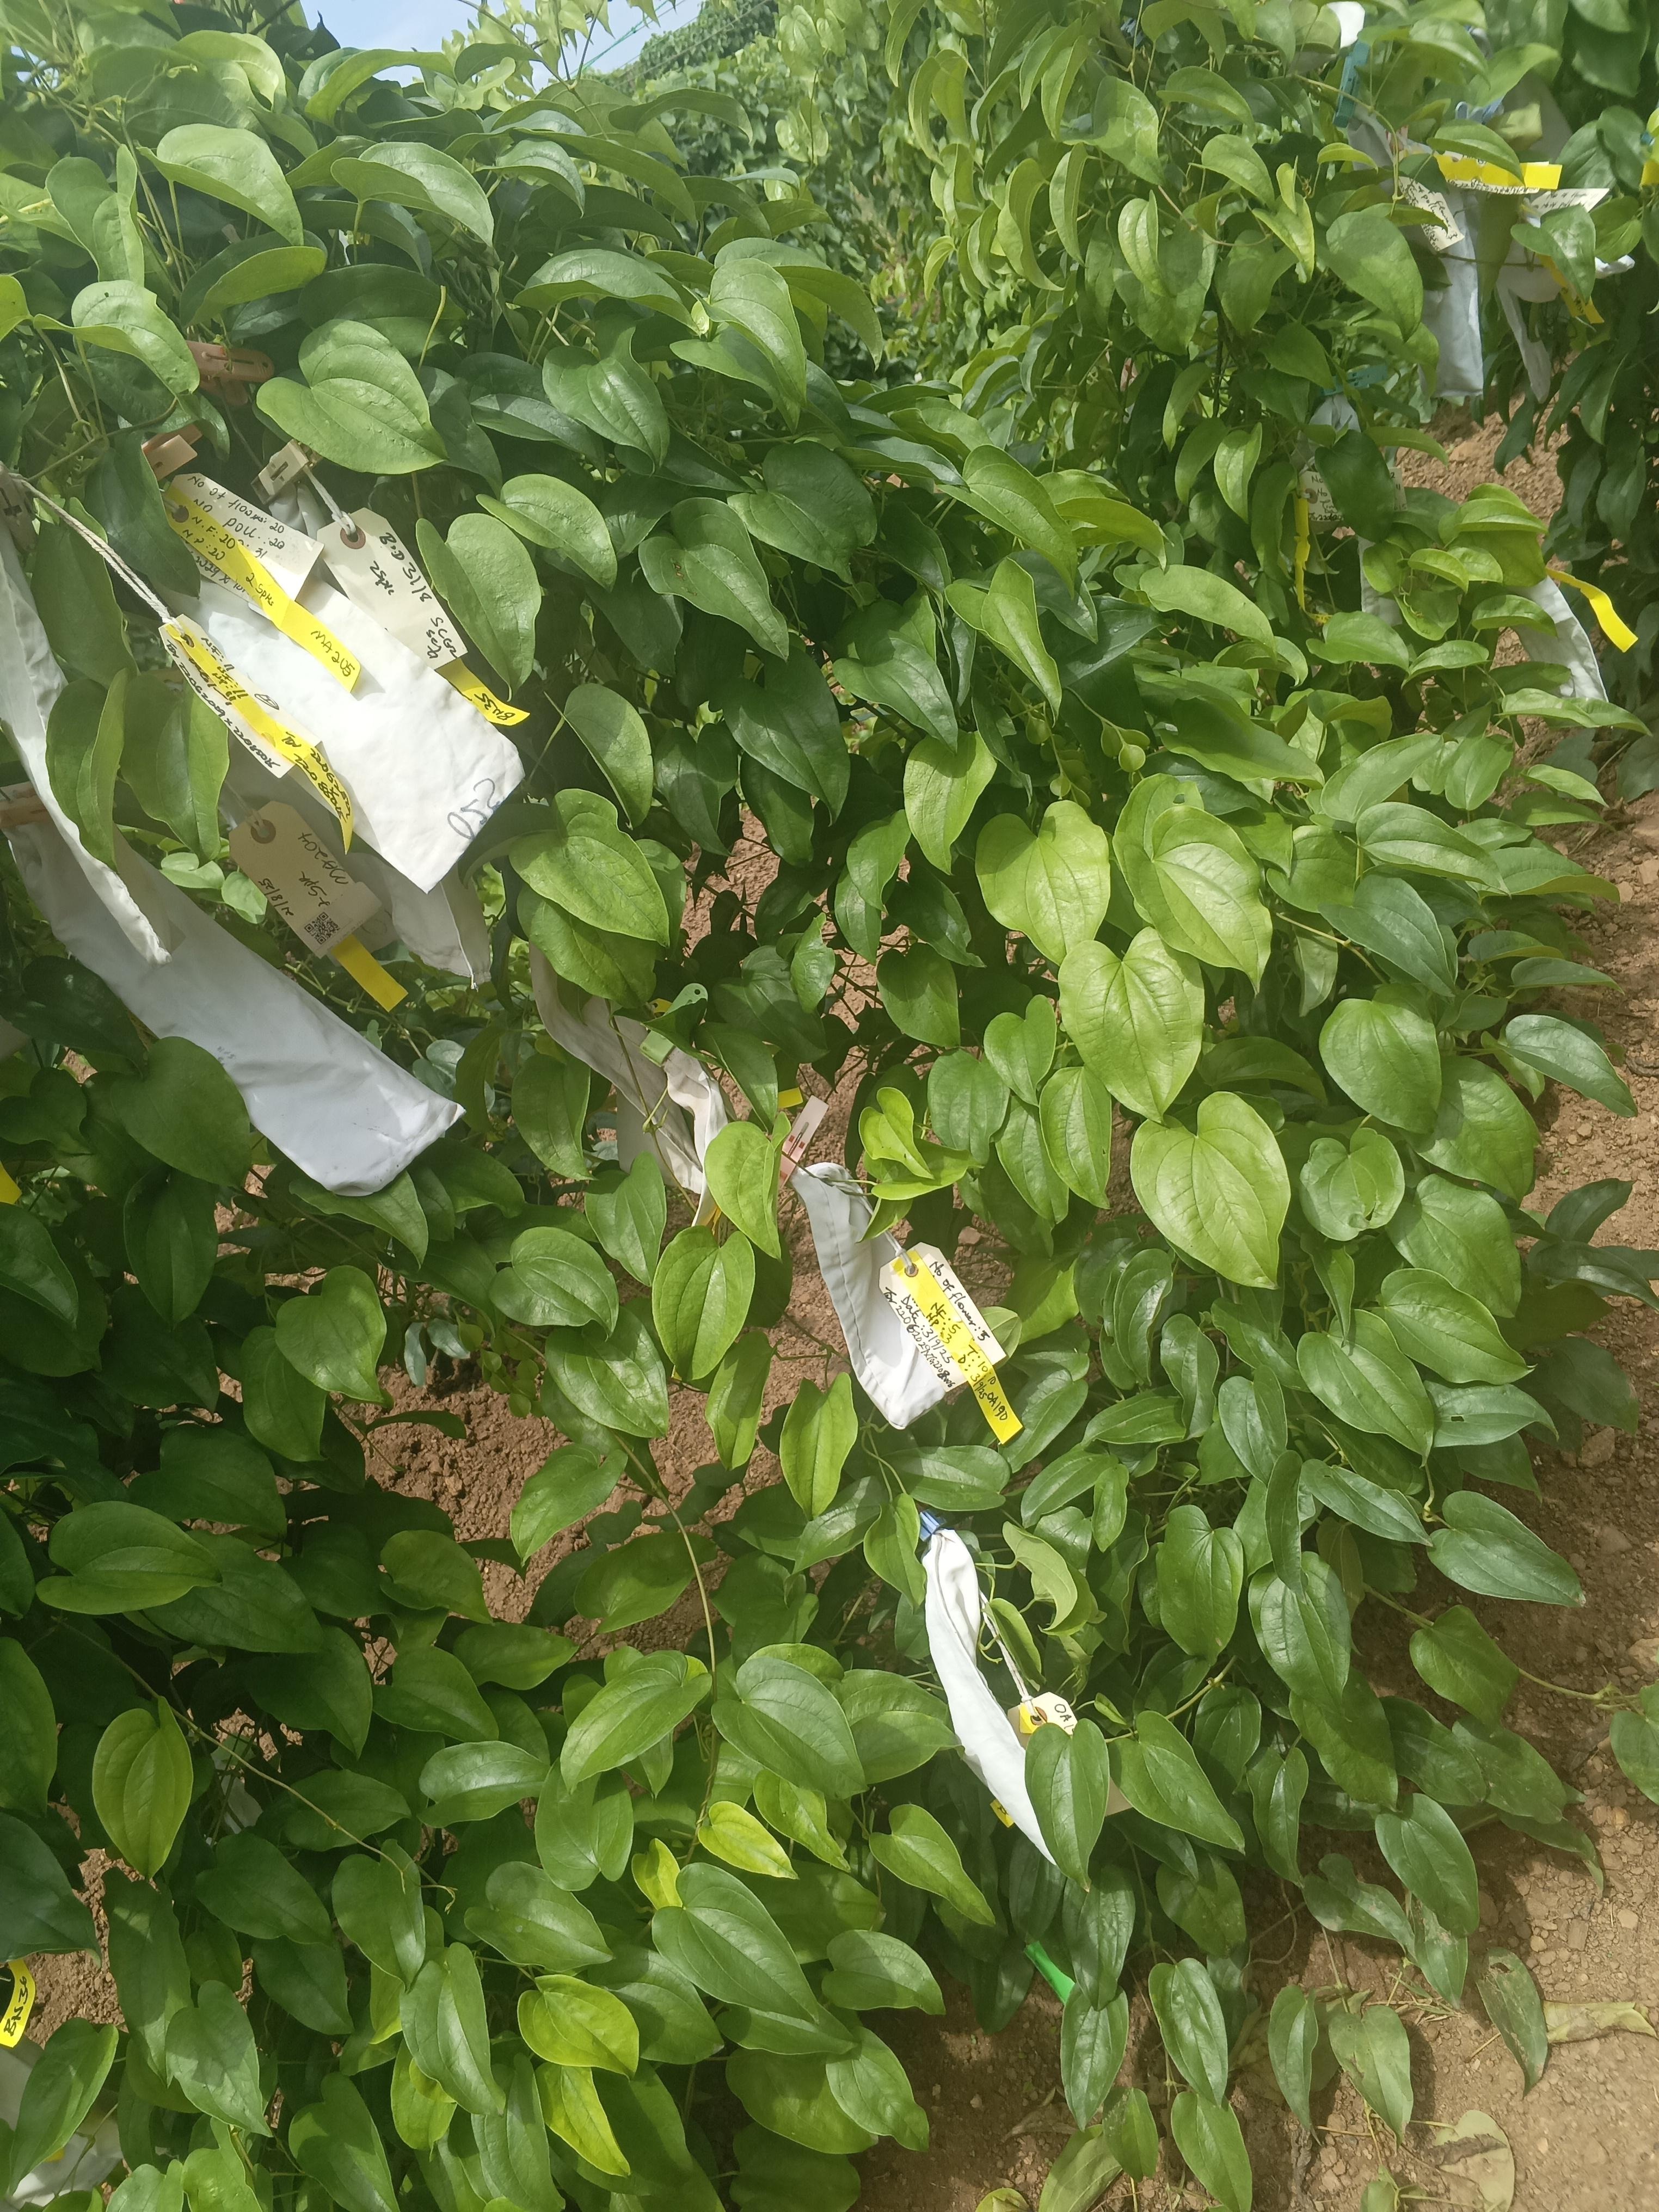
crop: yam
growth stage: vegetative
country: Nigeria
